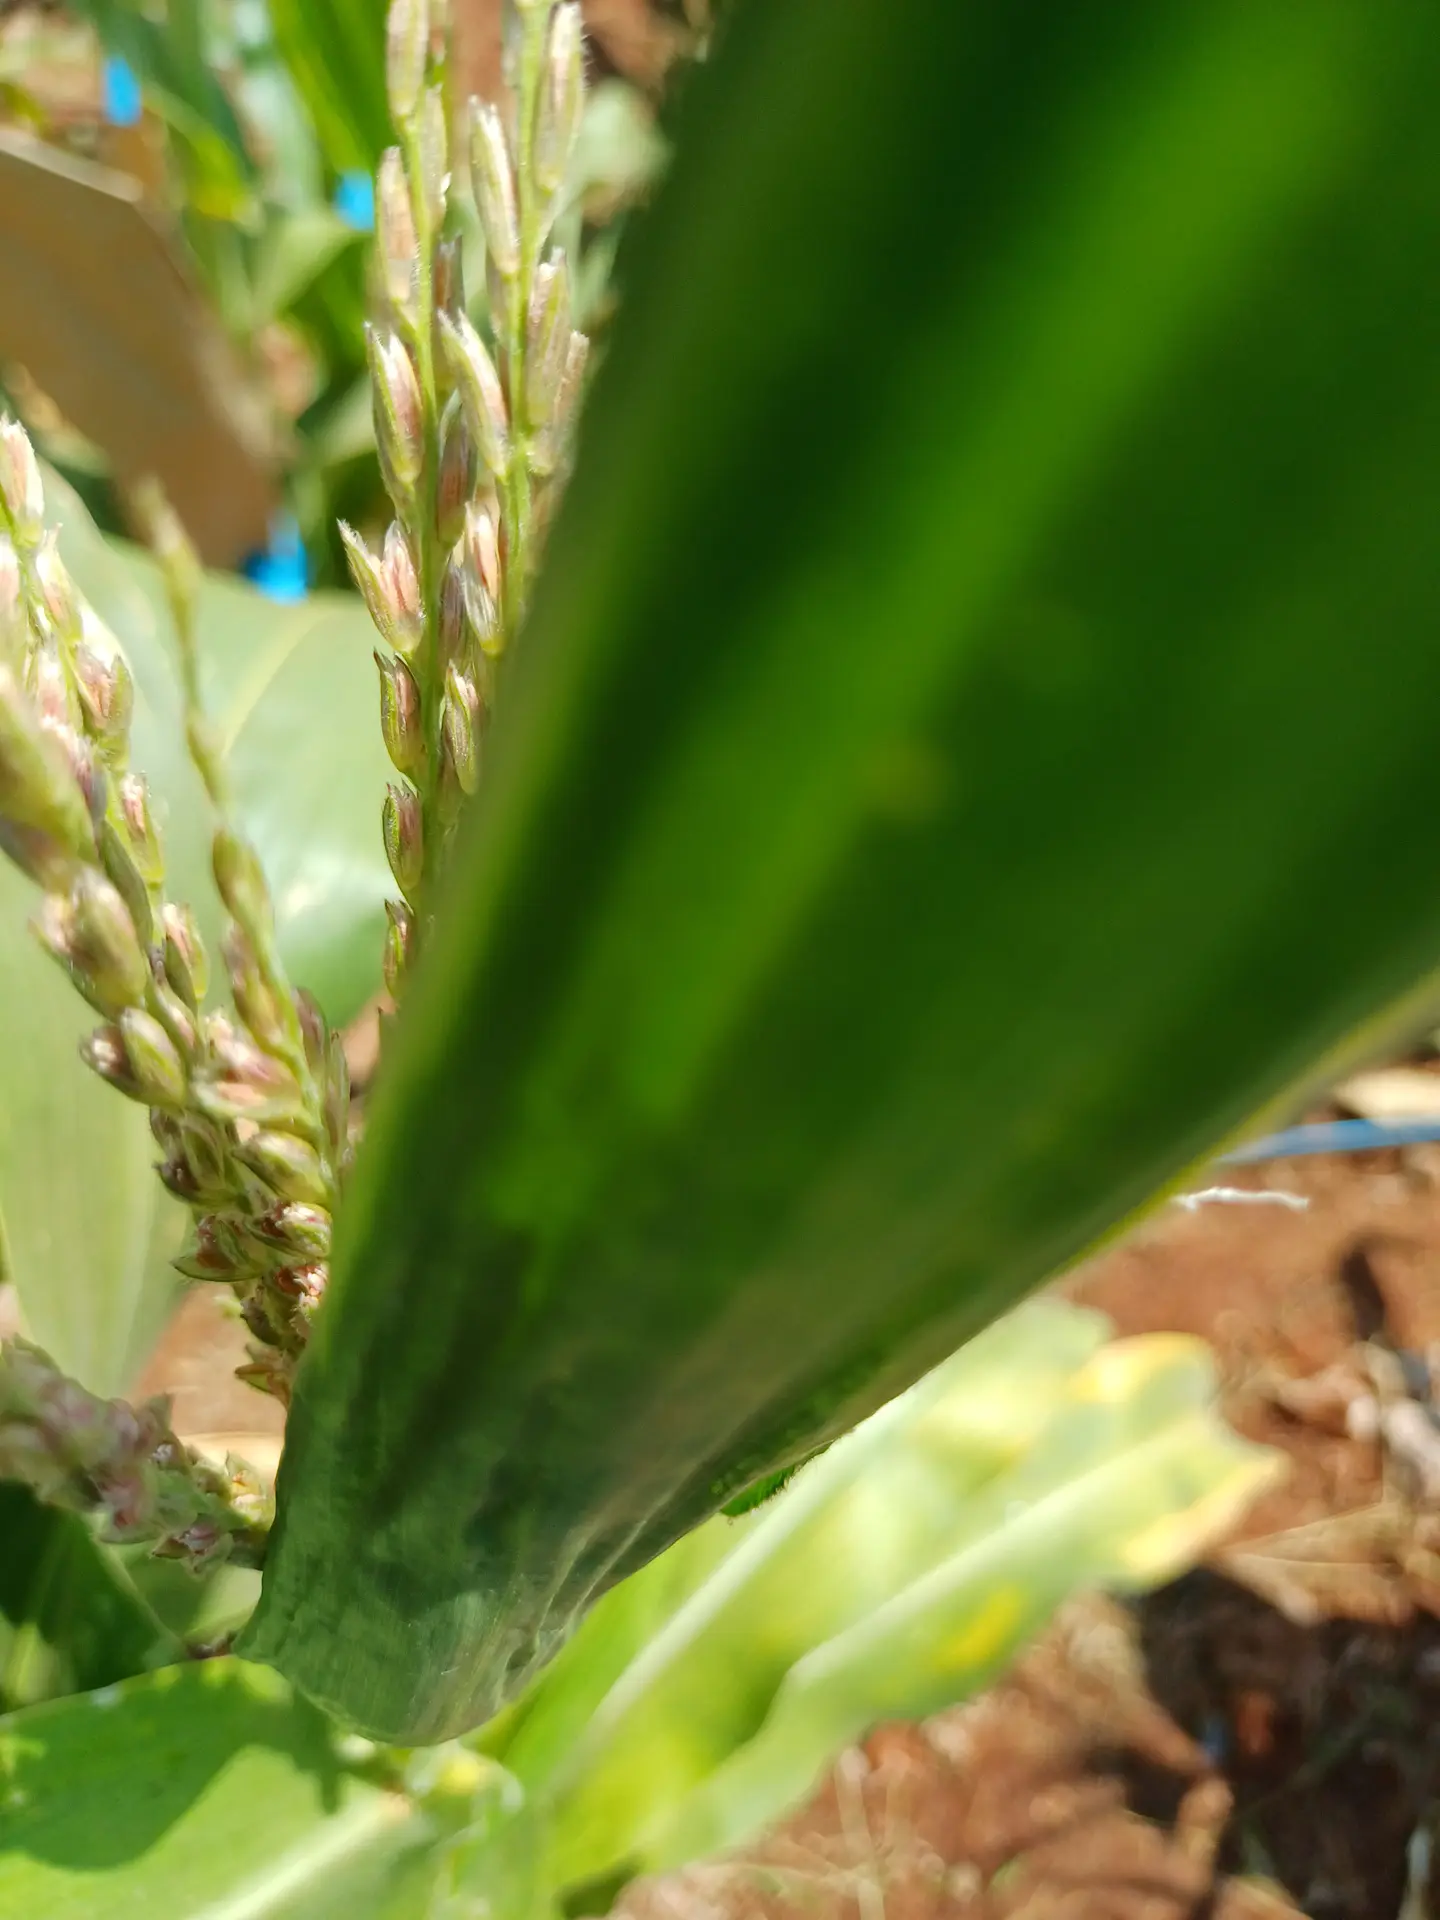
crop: maize
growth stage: flowering
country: Kenya
